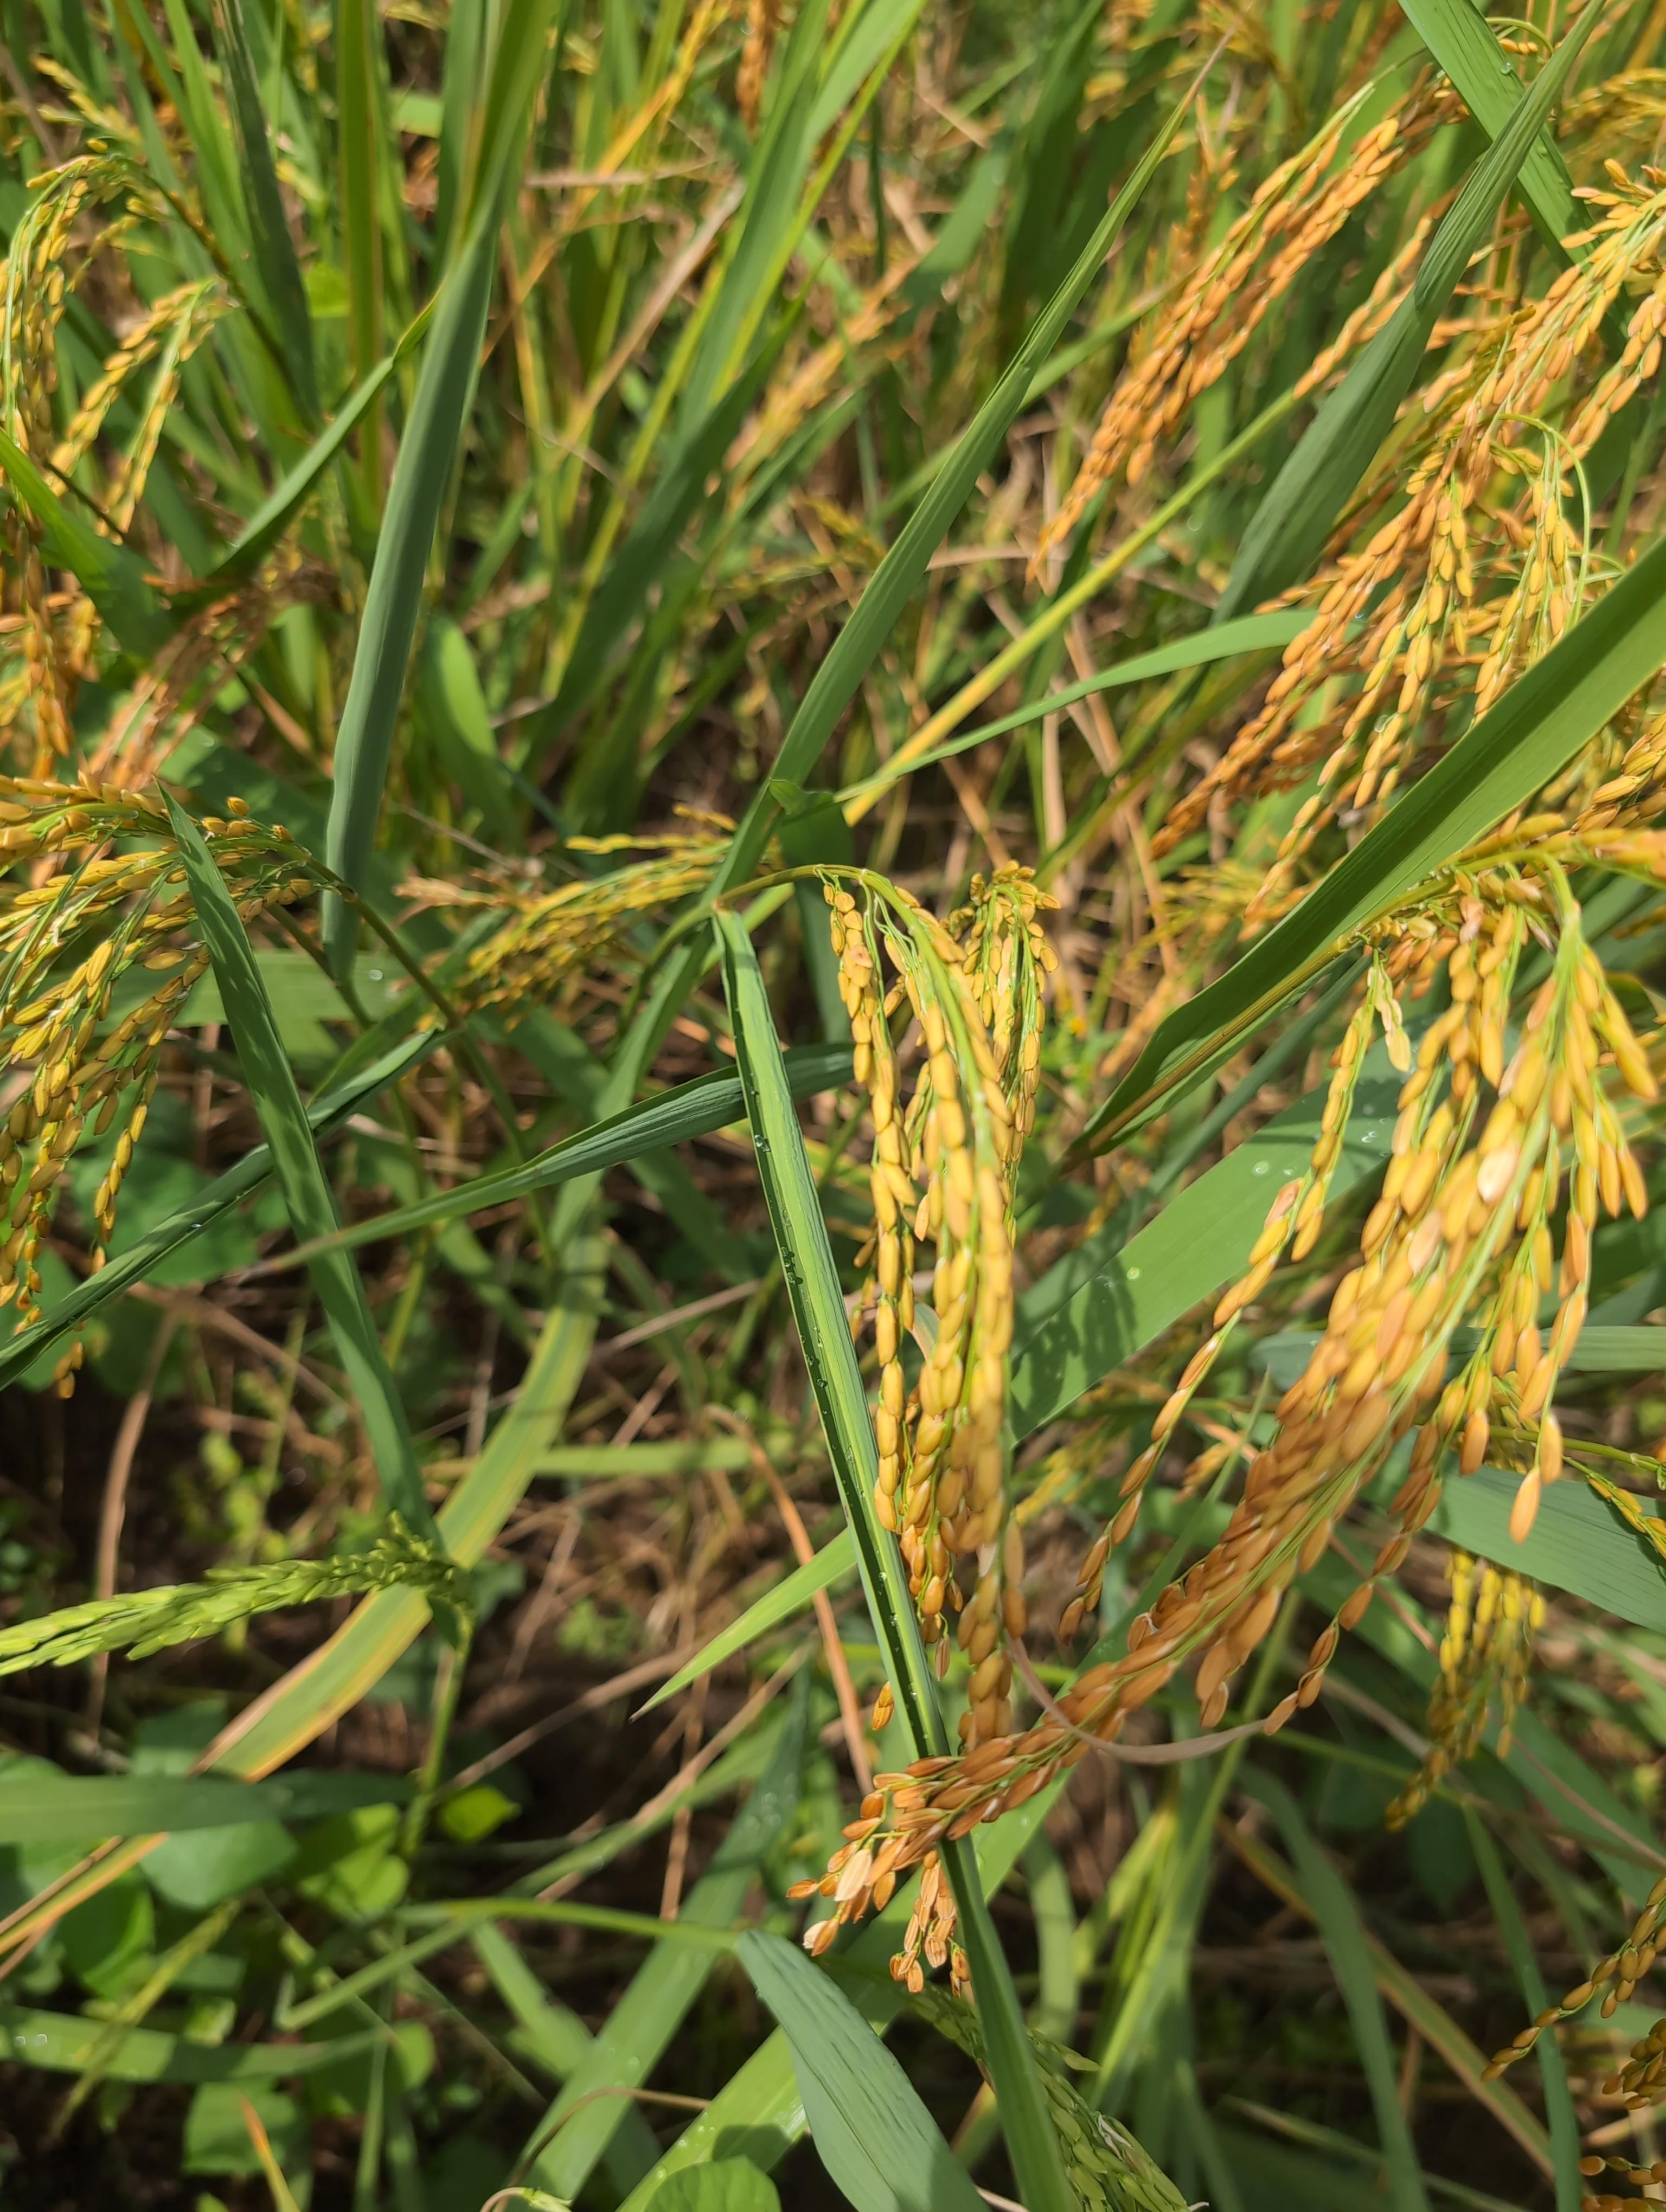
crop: rice
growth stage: ripening
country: Côte d'Ivoire
